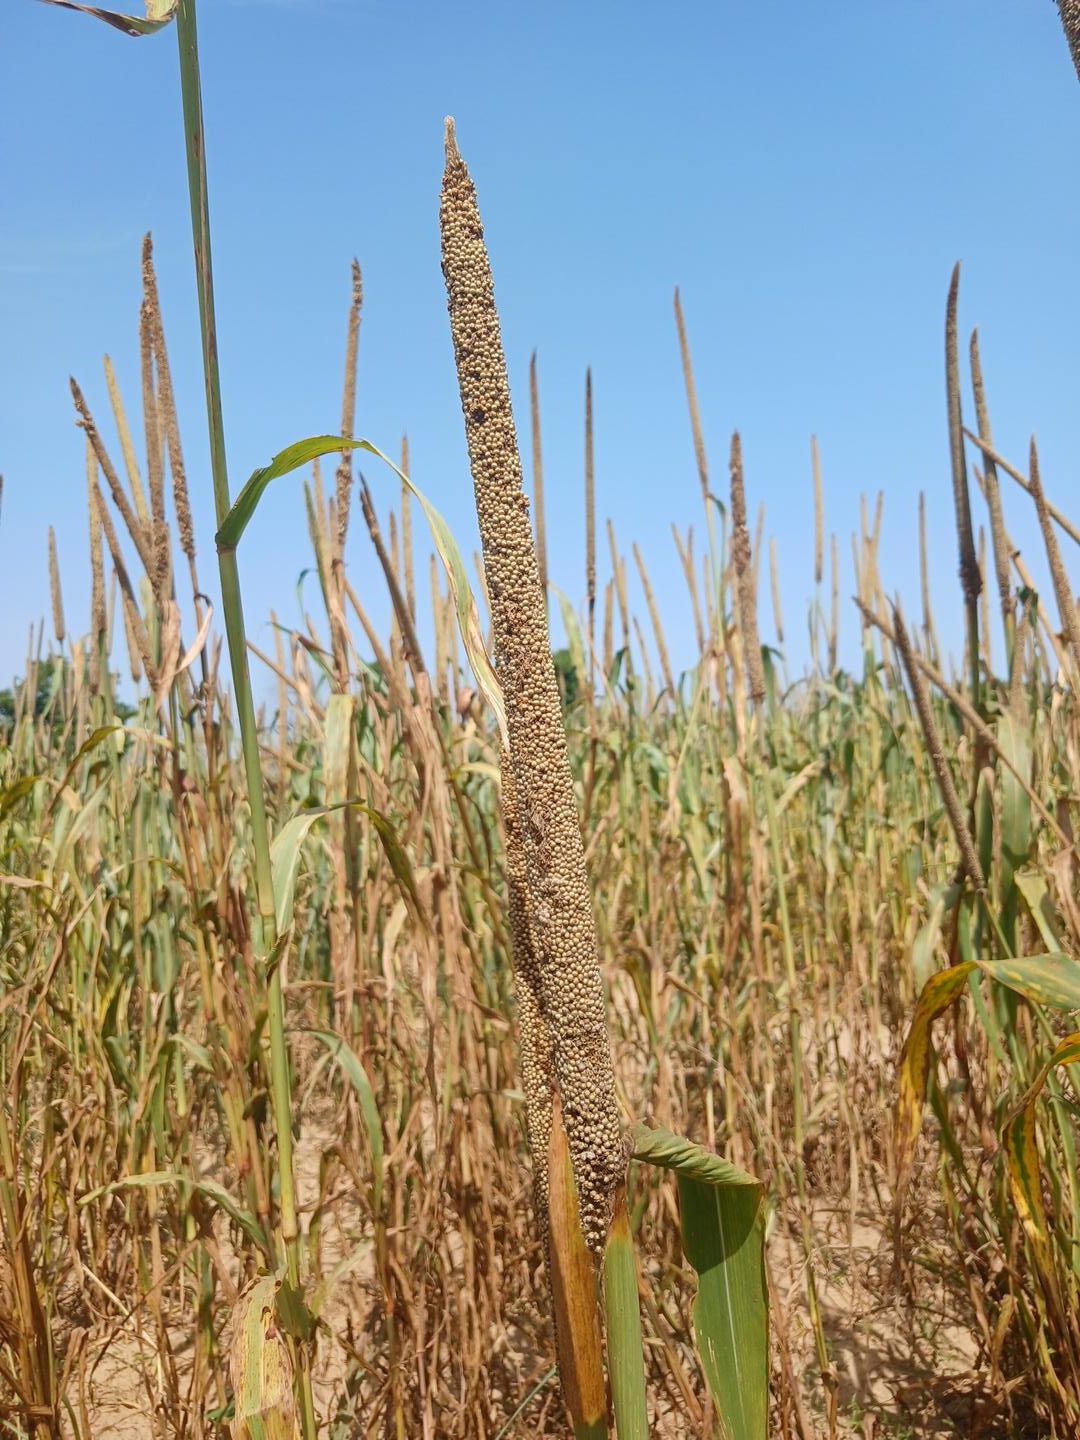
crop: pearl millet
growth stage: maturity
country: Senegal
